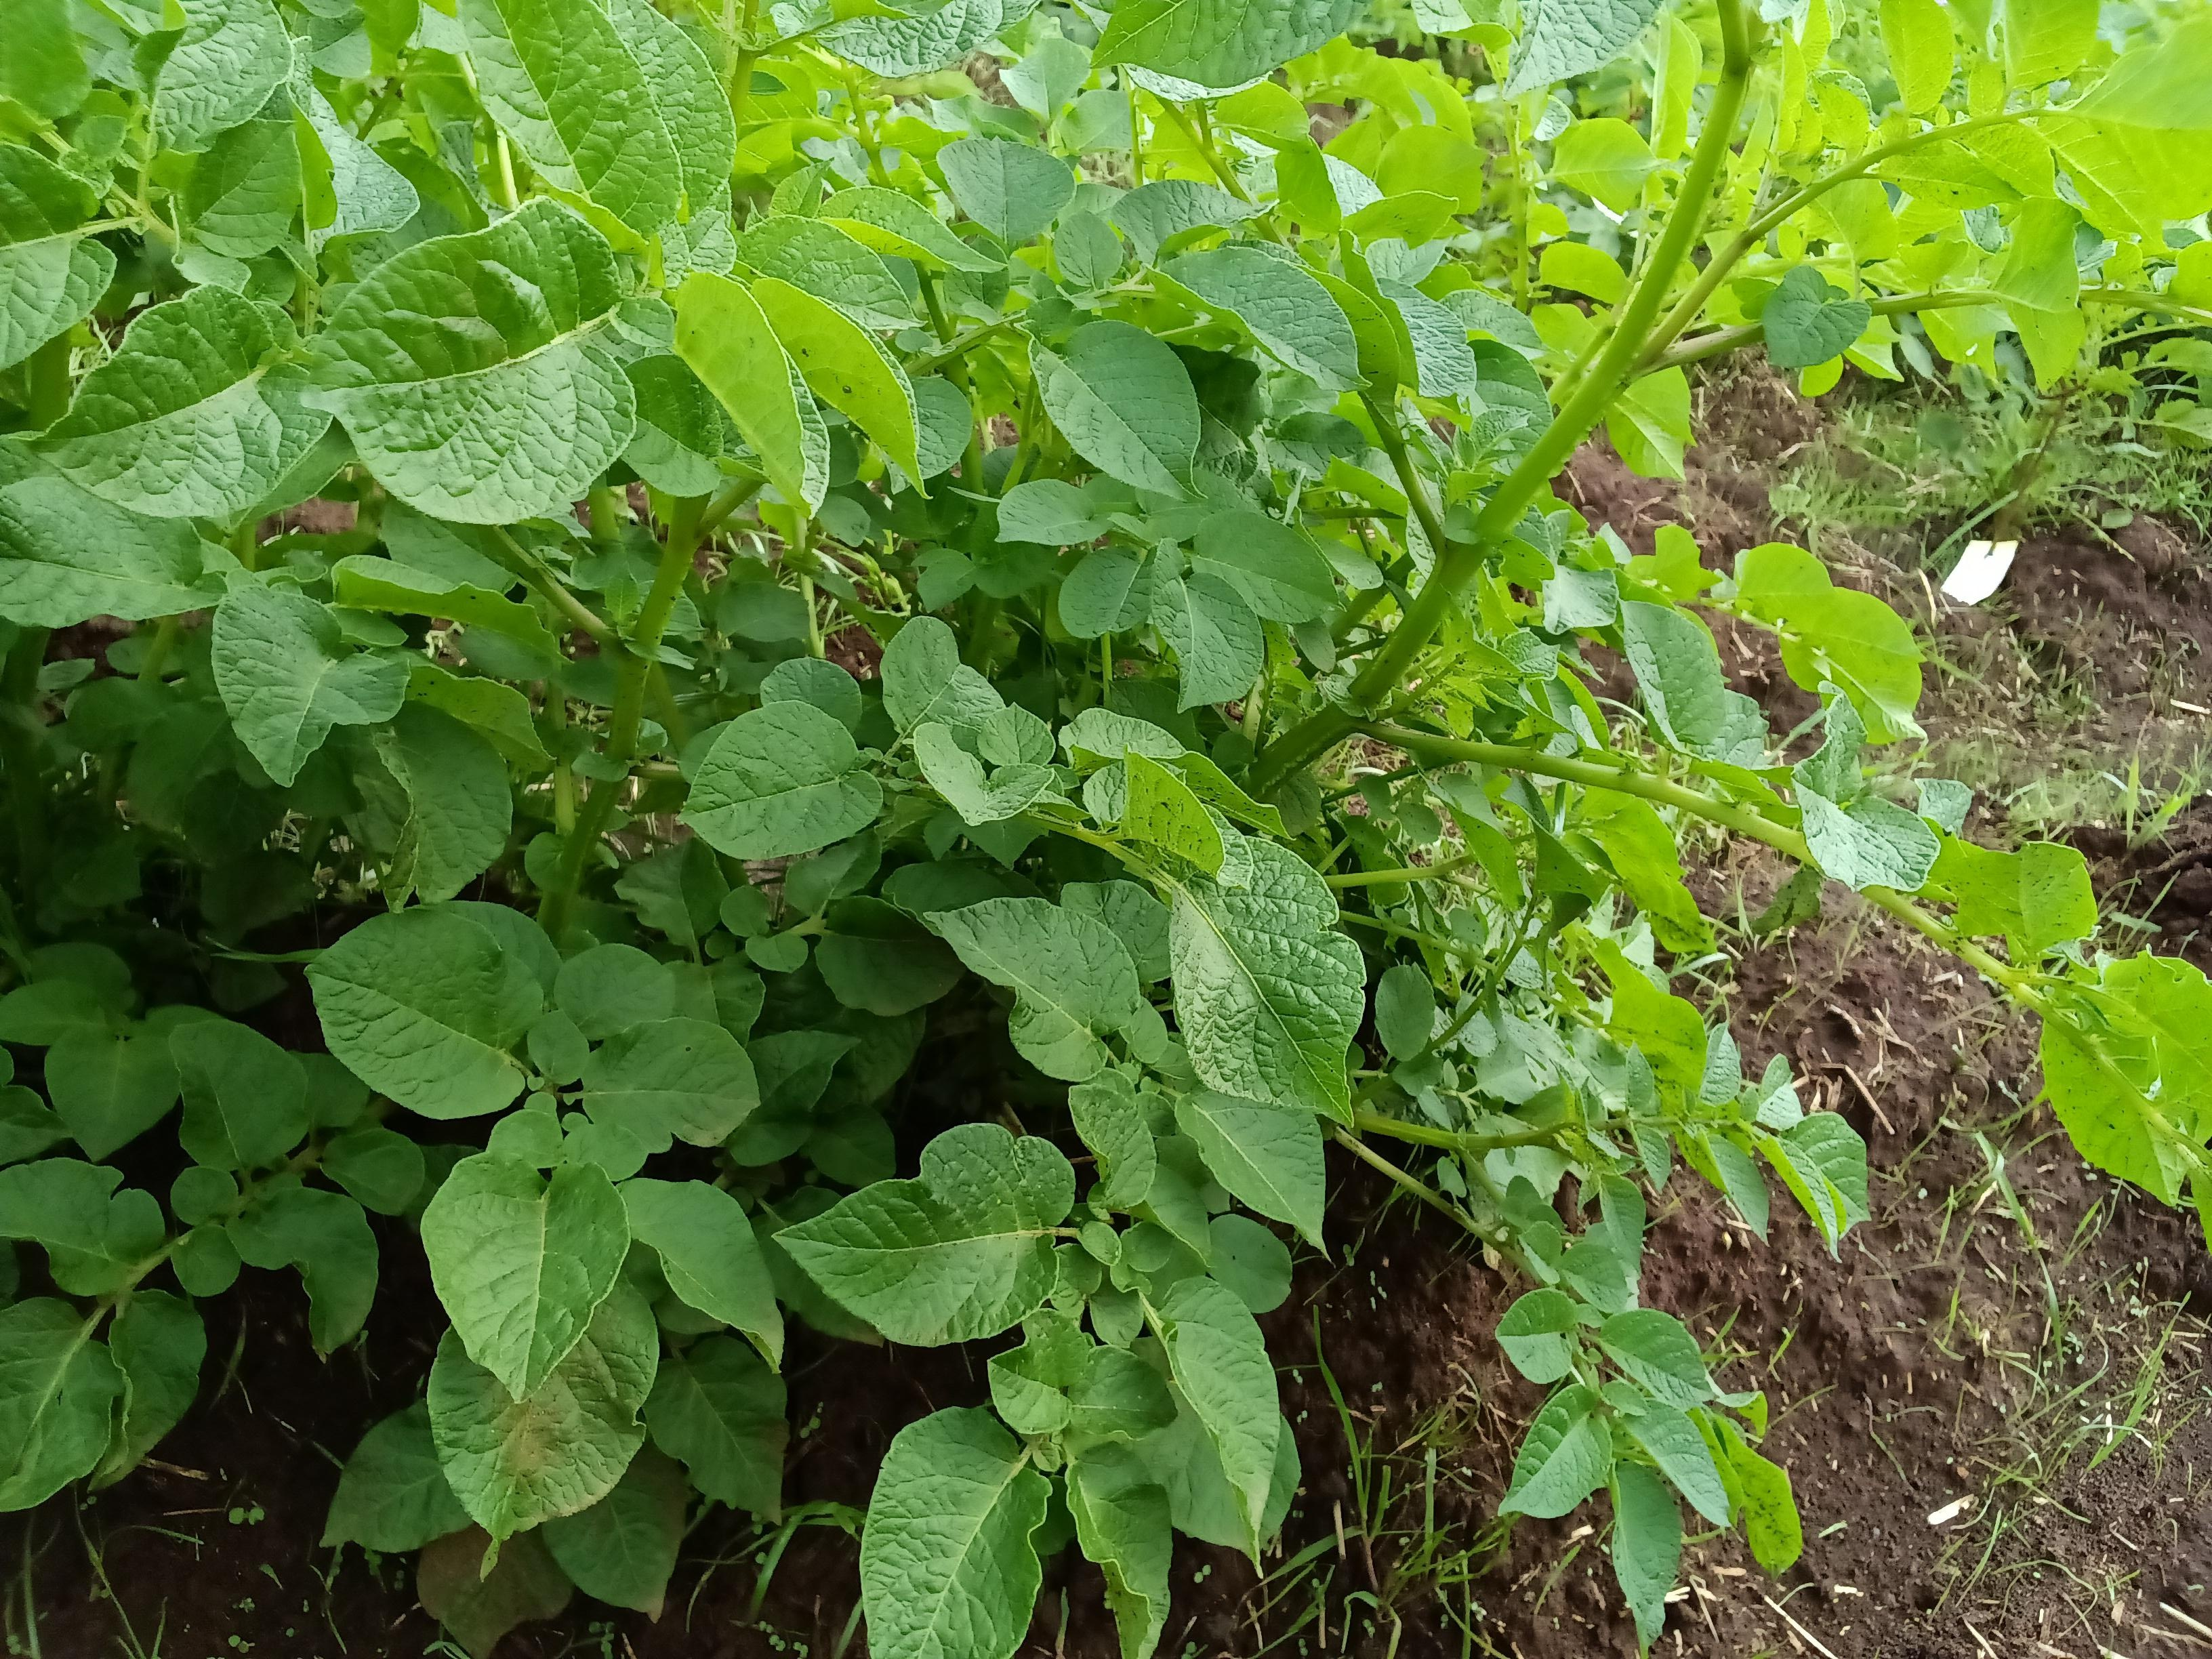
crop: potato
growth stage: flowering
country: Kenya
